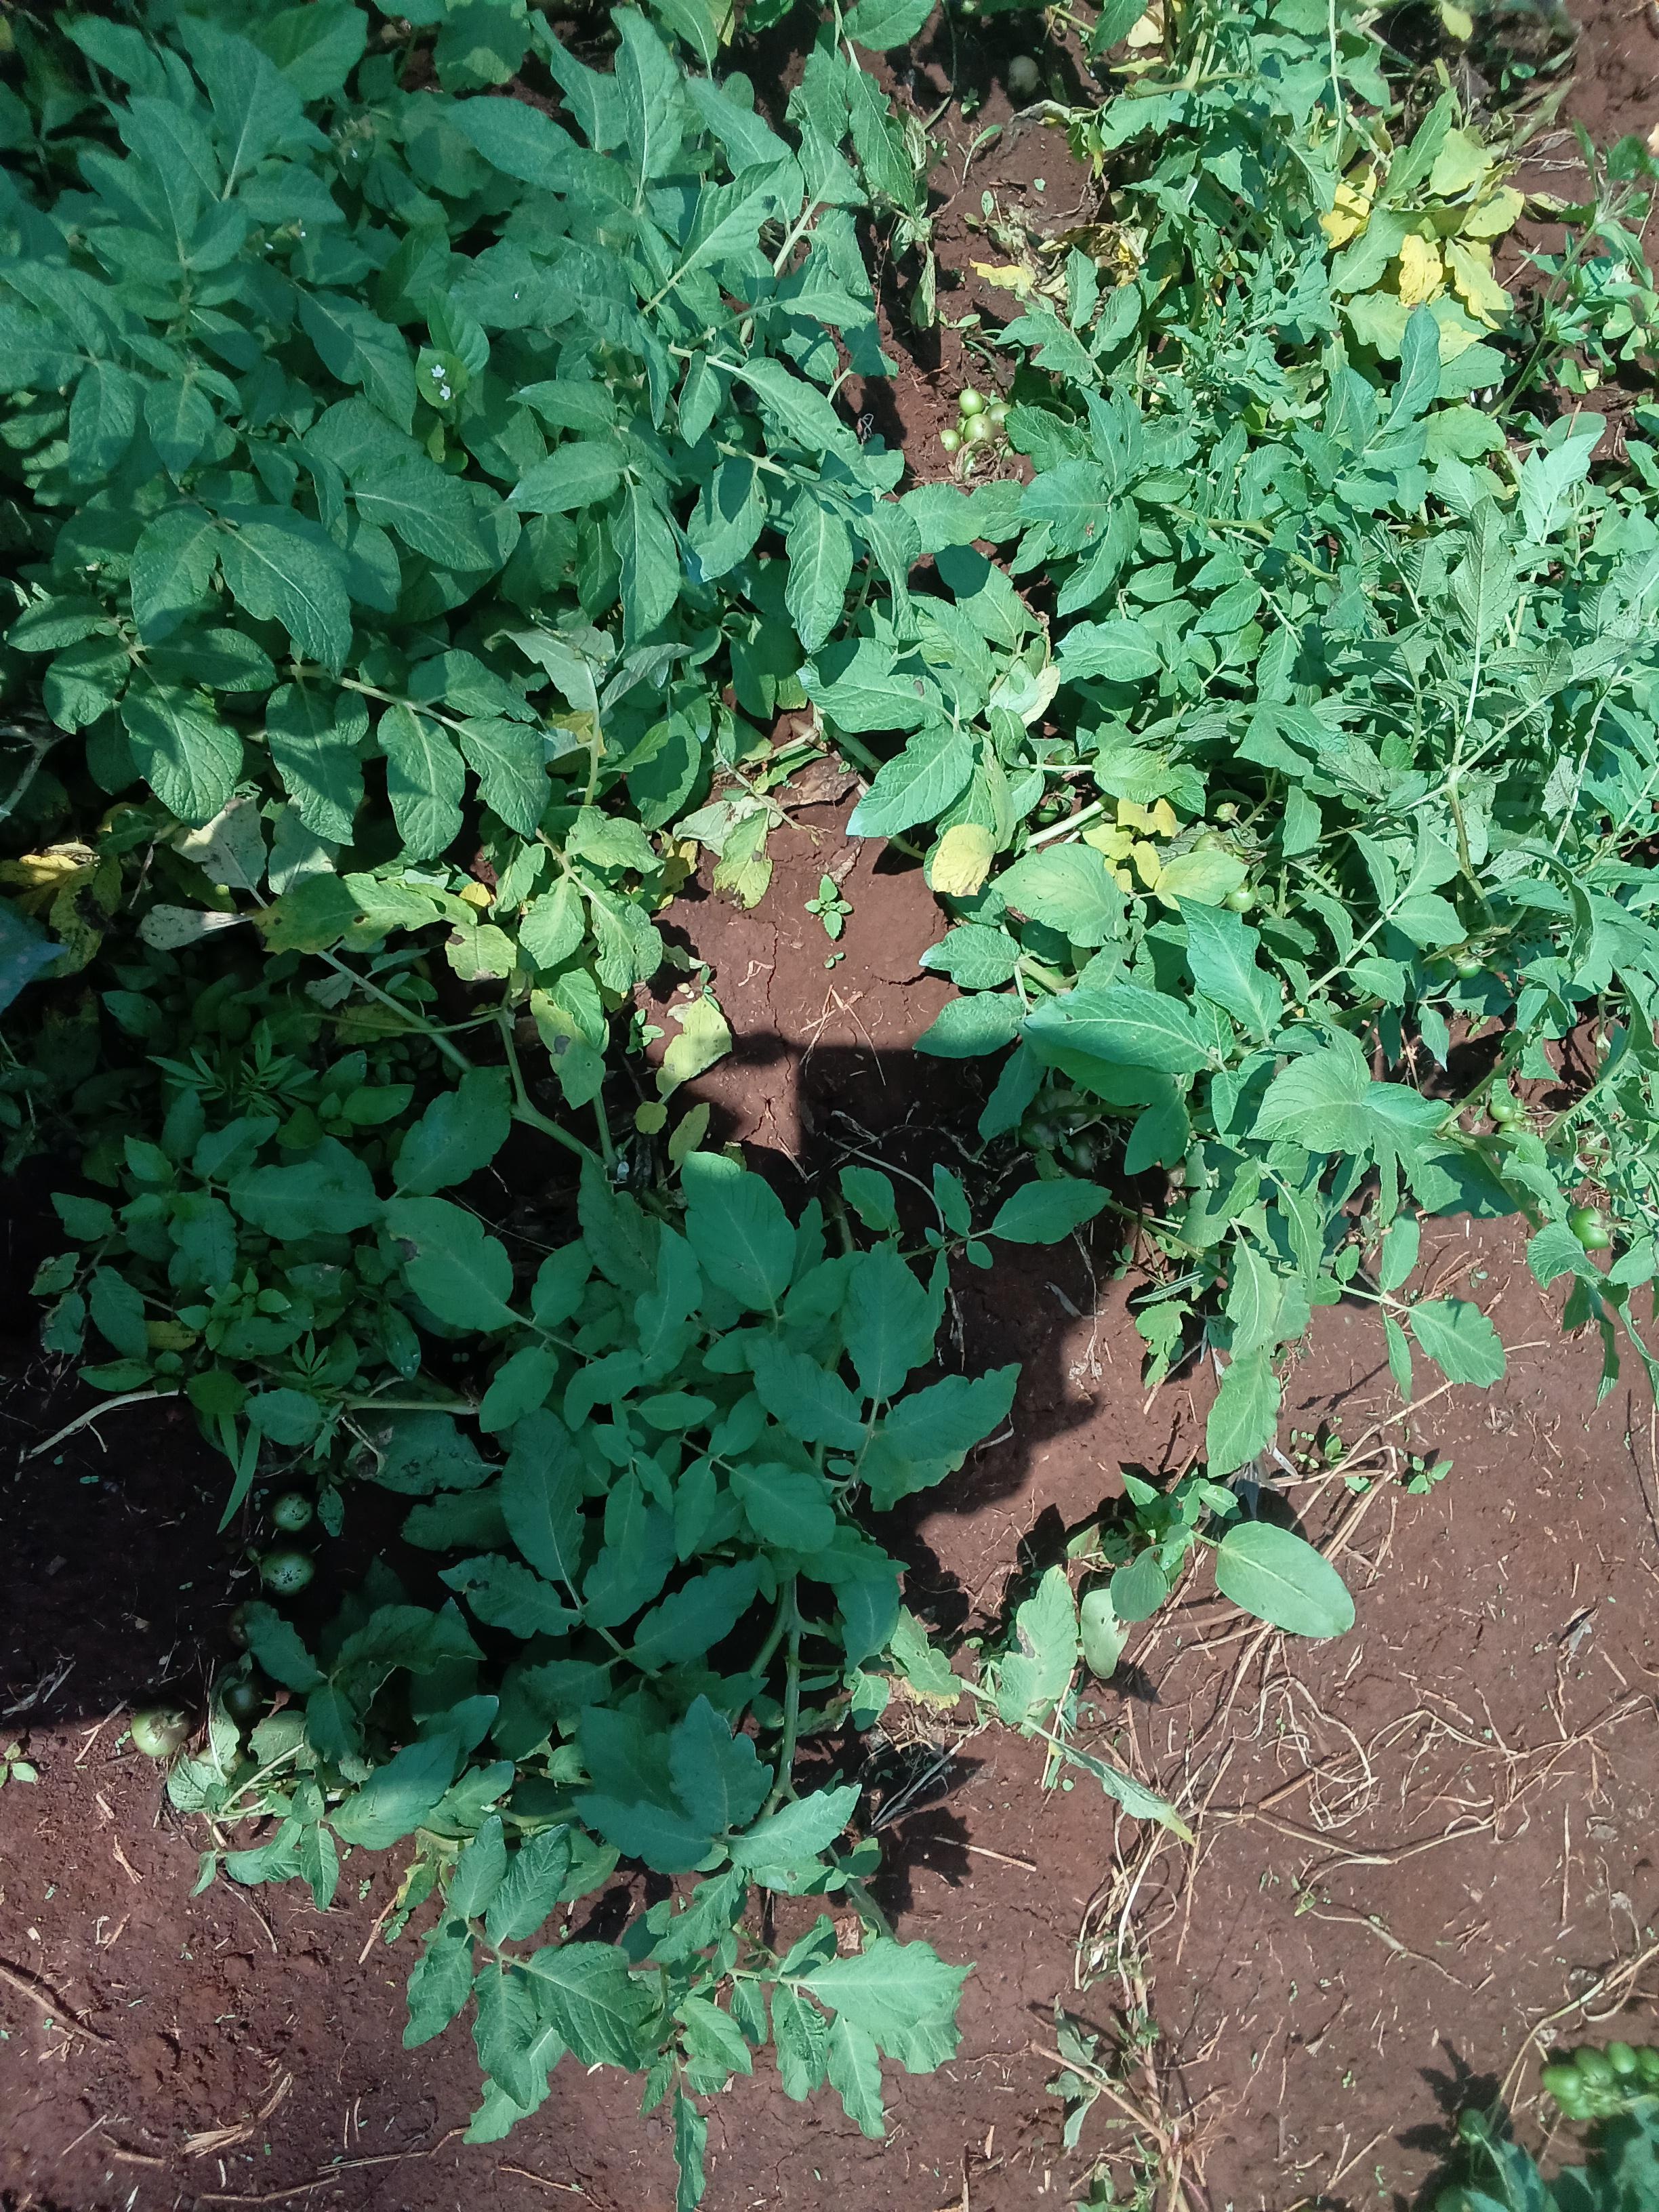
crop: potato
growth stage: harvest maturity
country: Kenya
